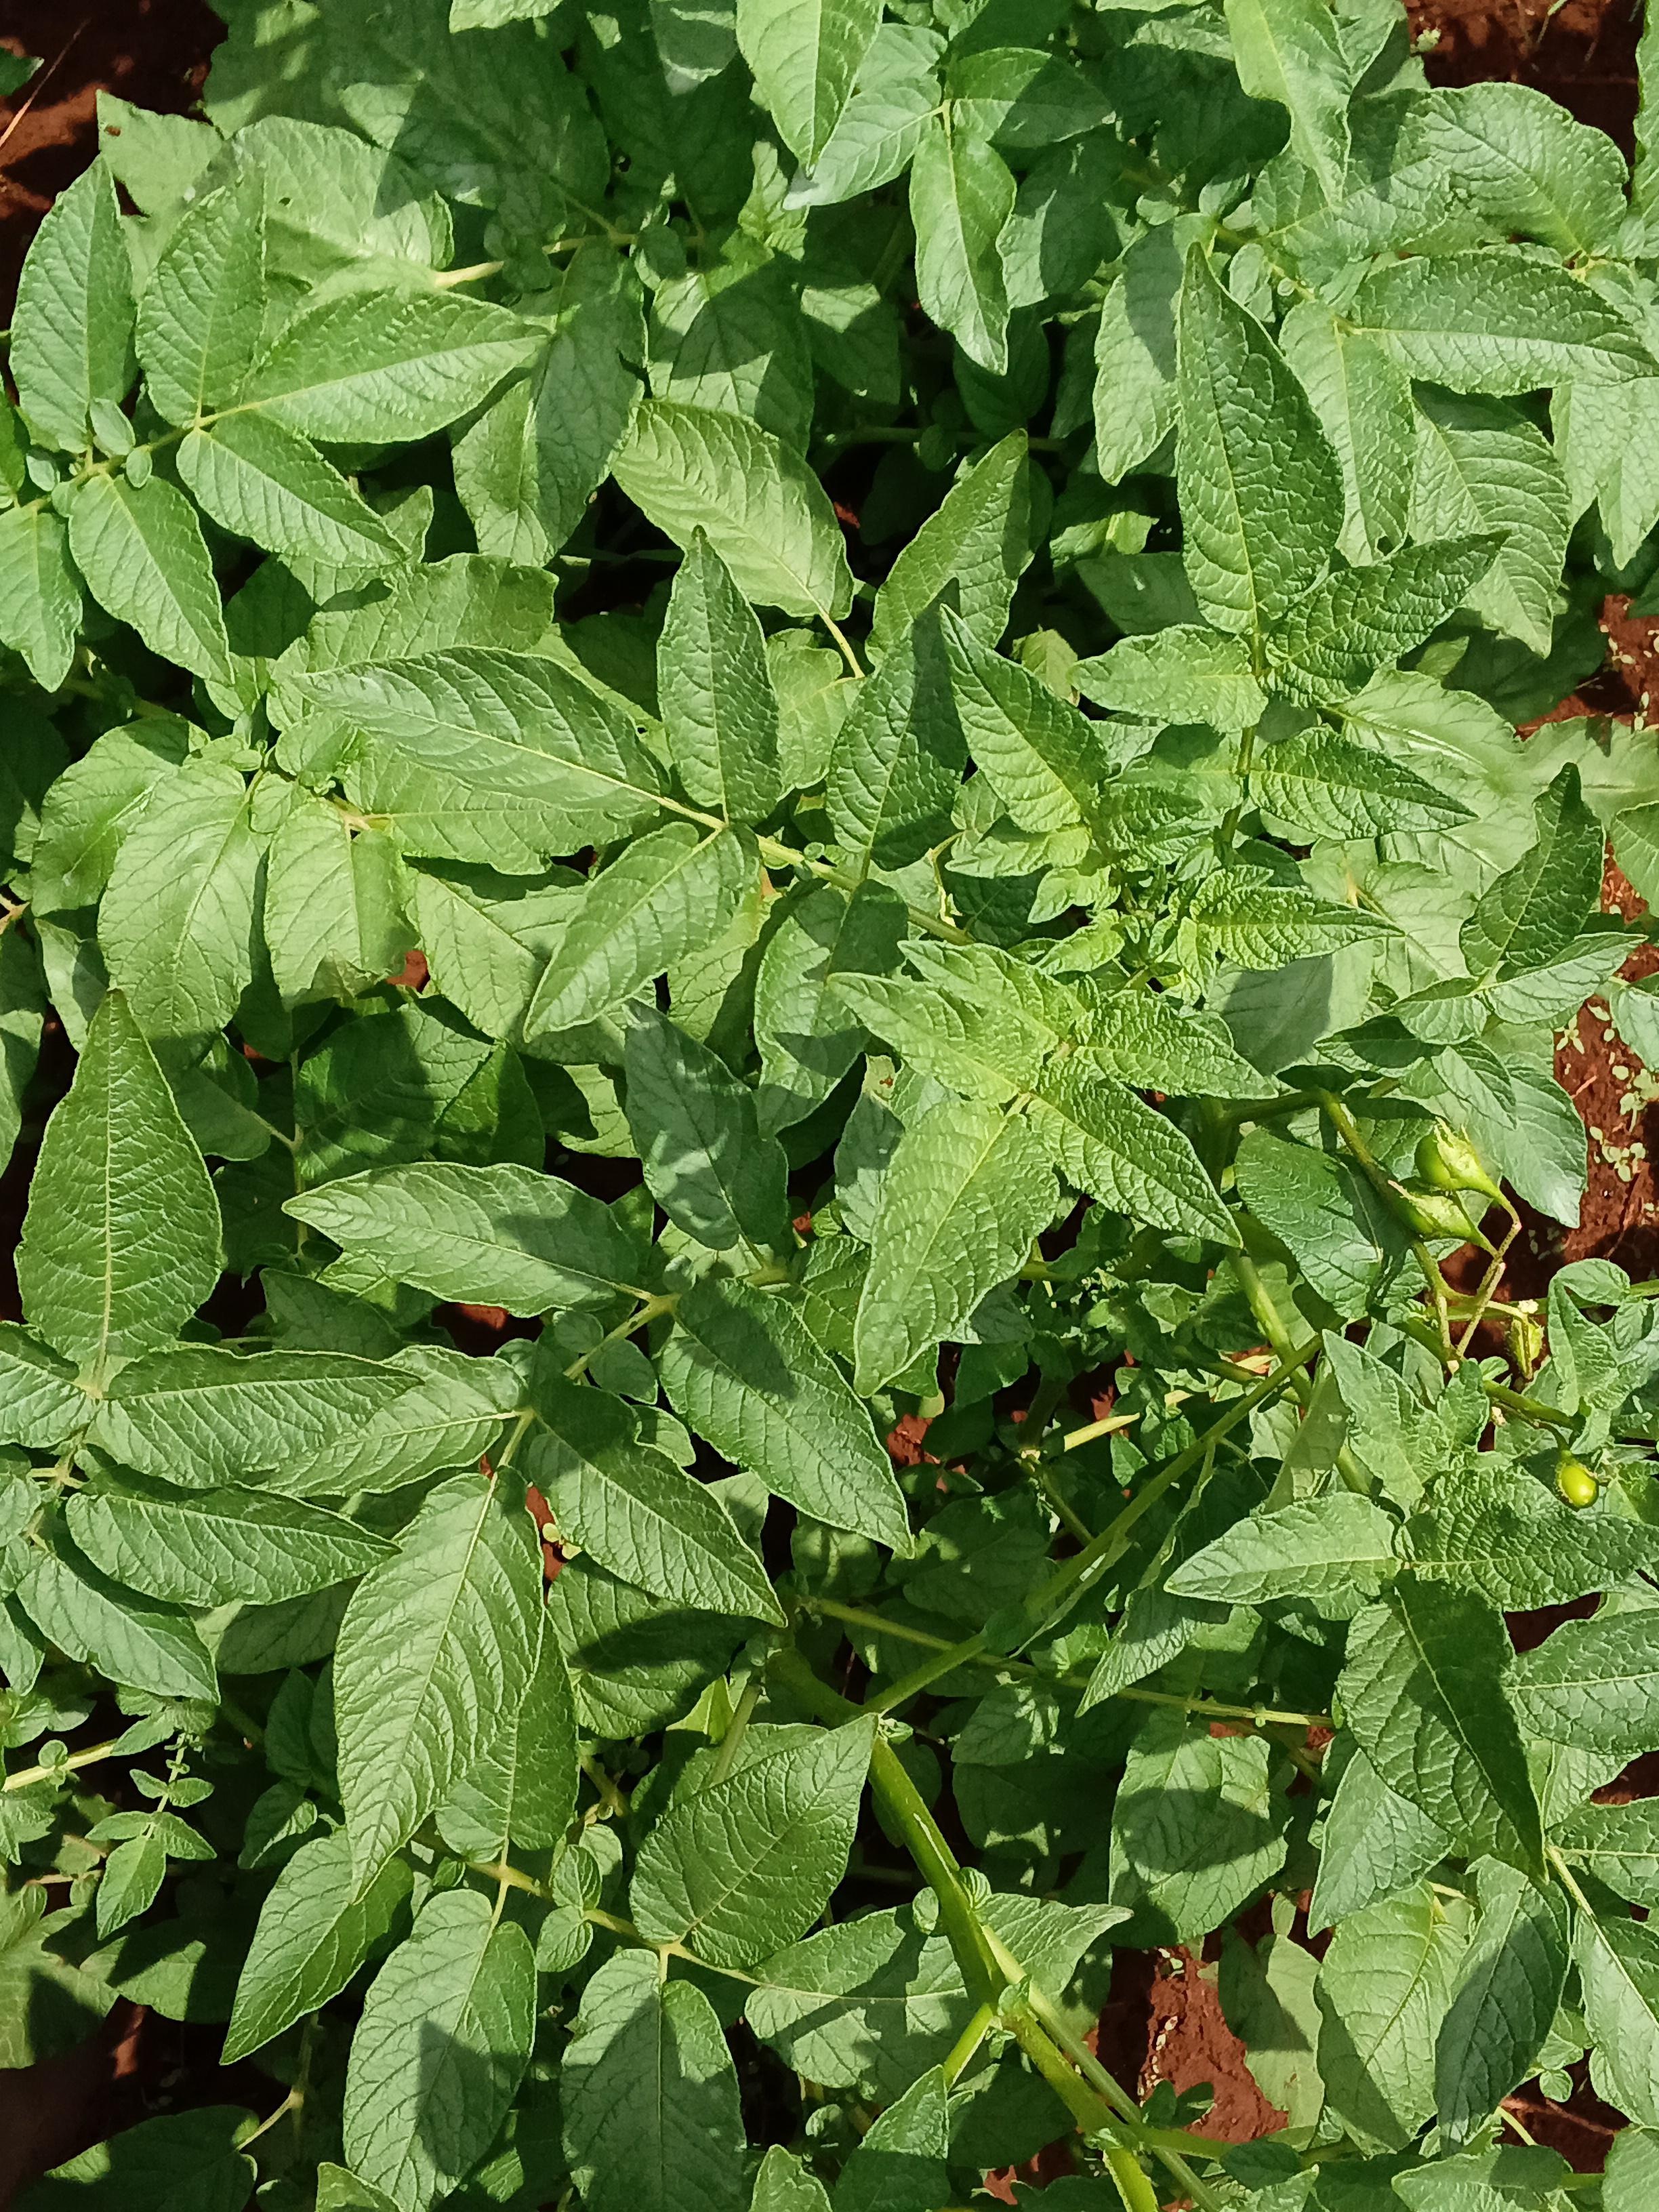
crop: potato
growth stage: flowering
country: Kenya
